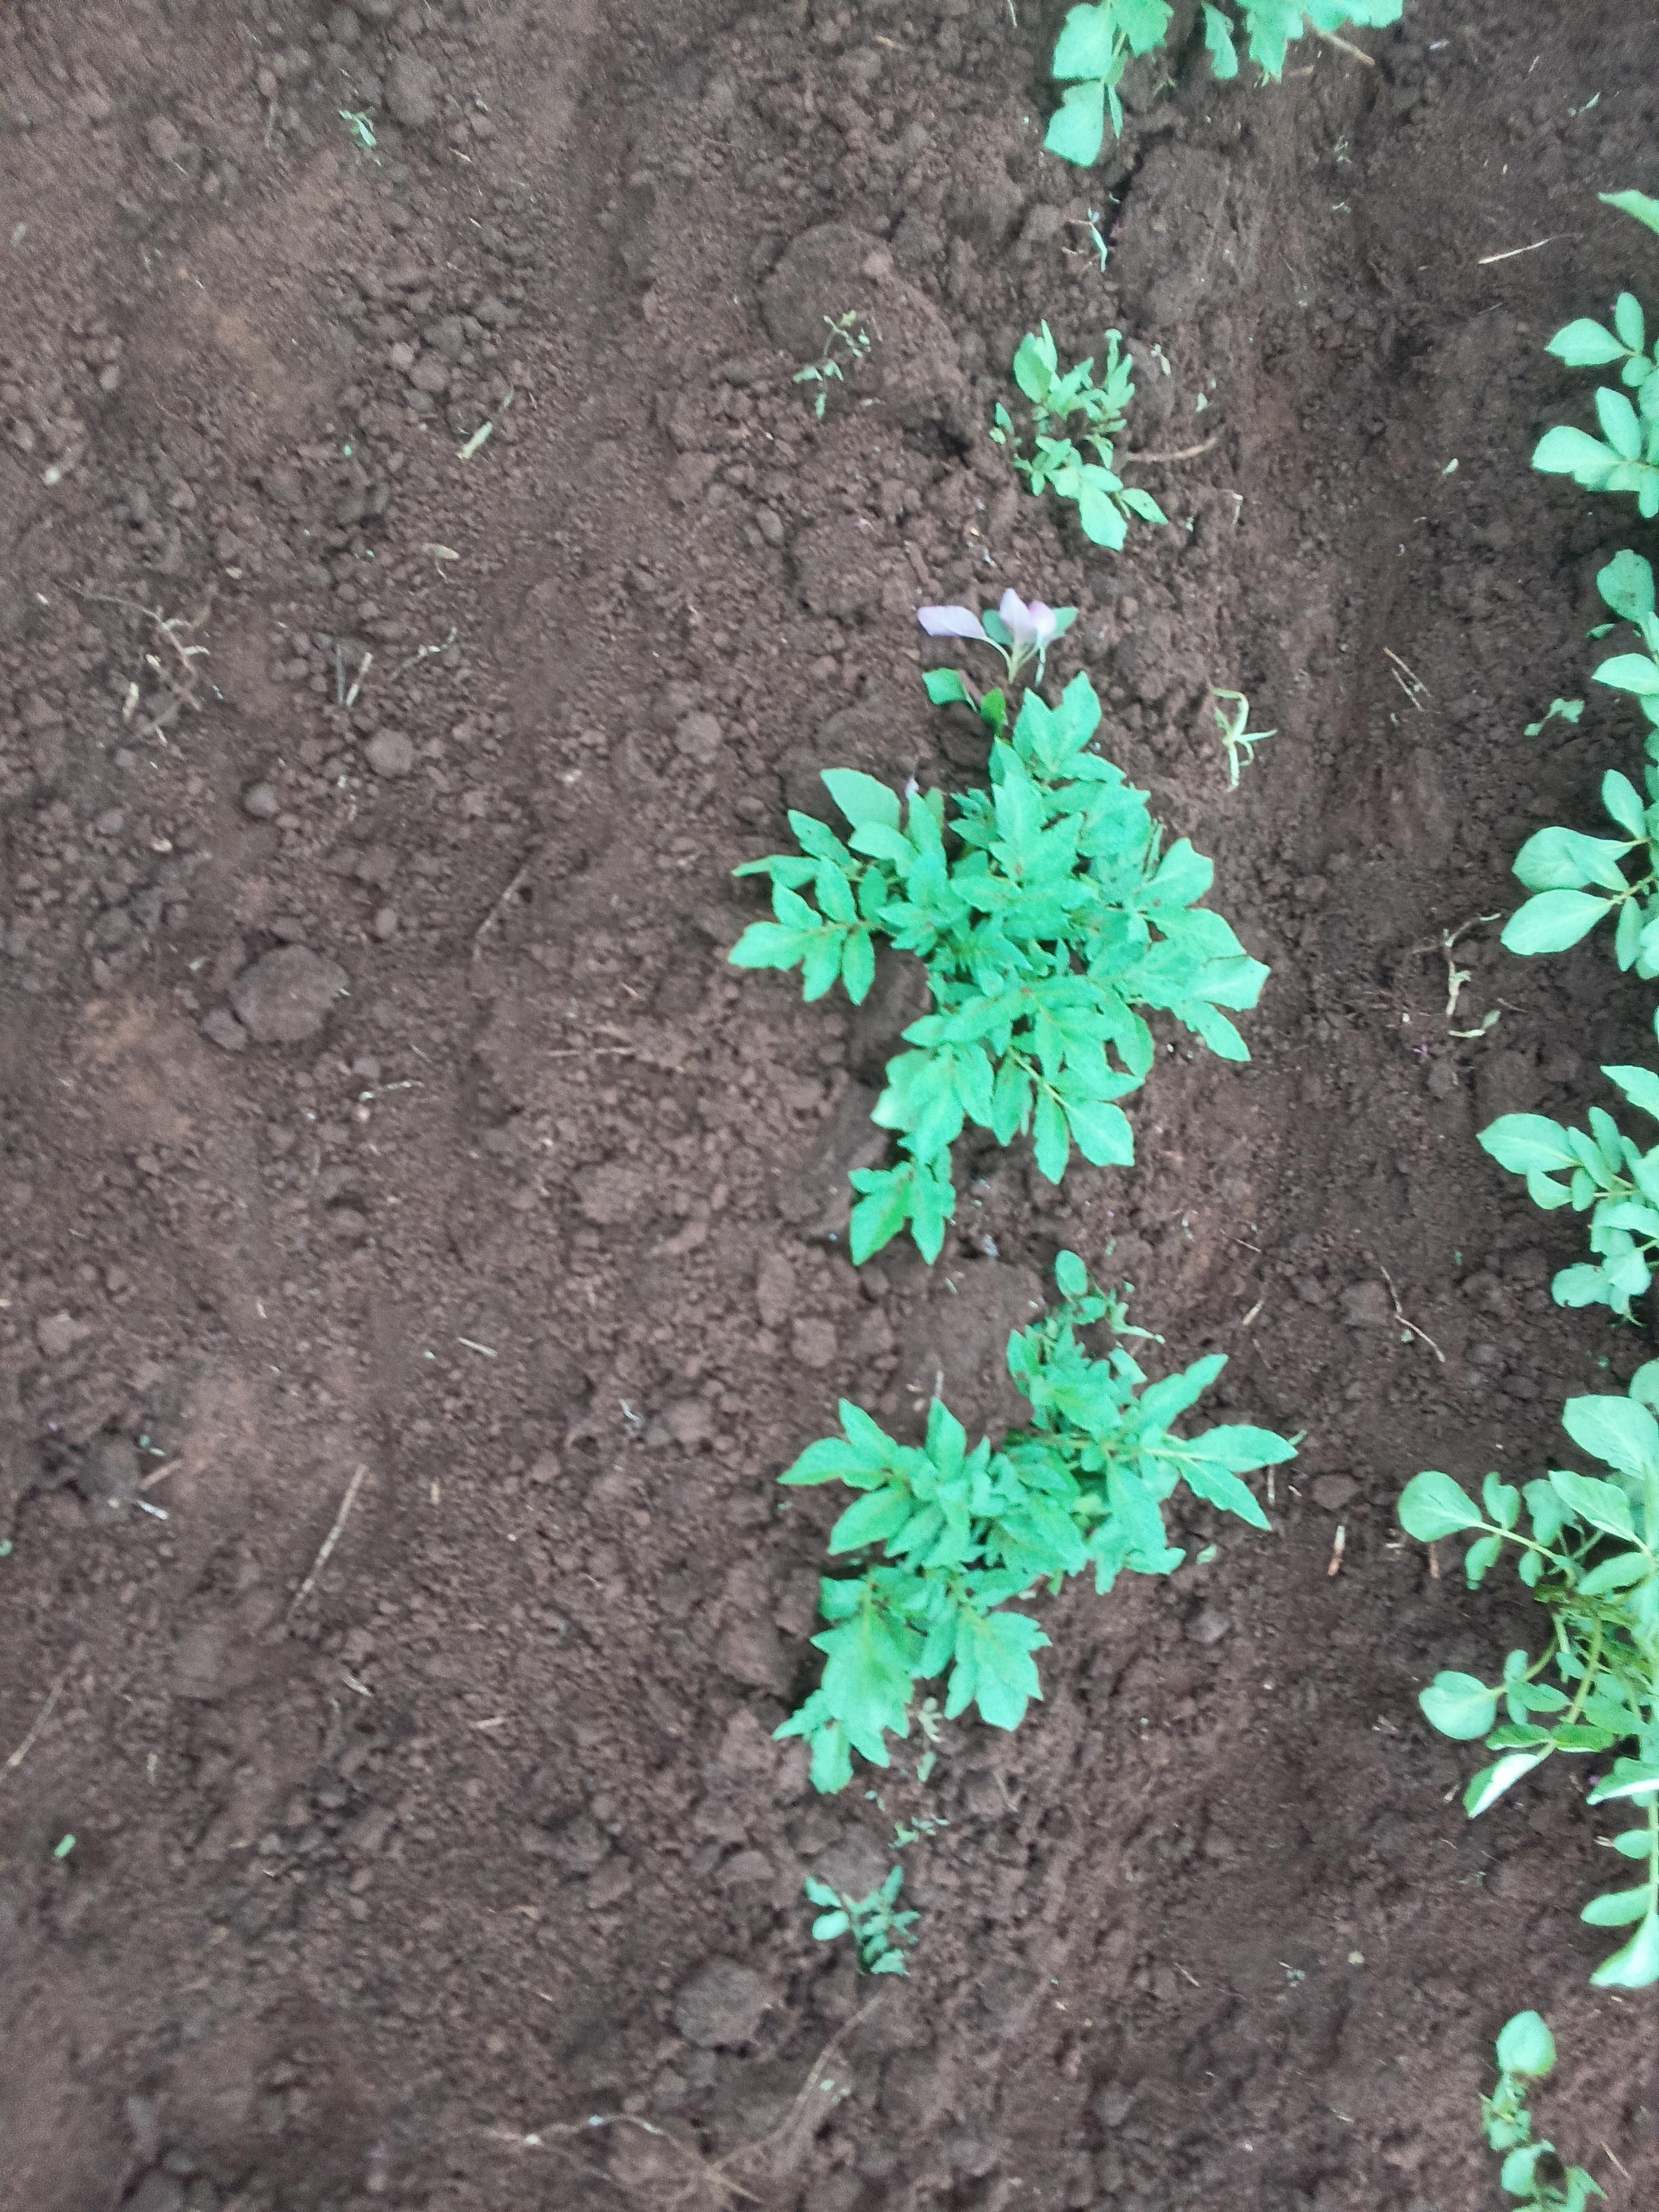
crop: potato
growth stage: sprouting emergence
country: Kenya
